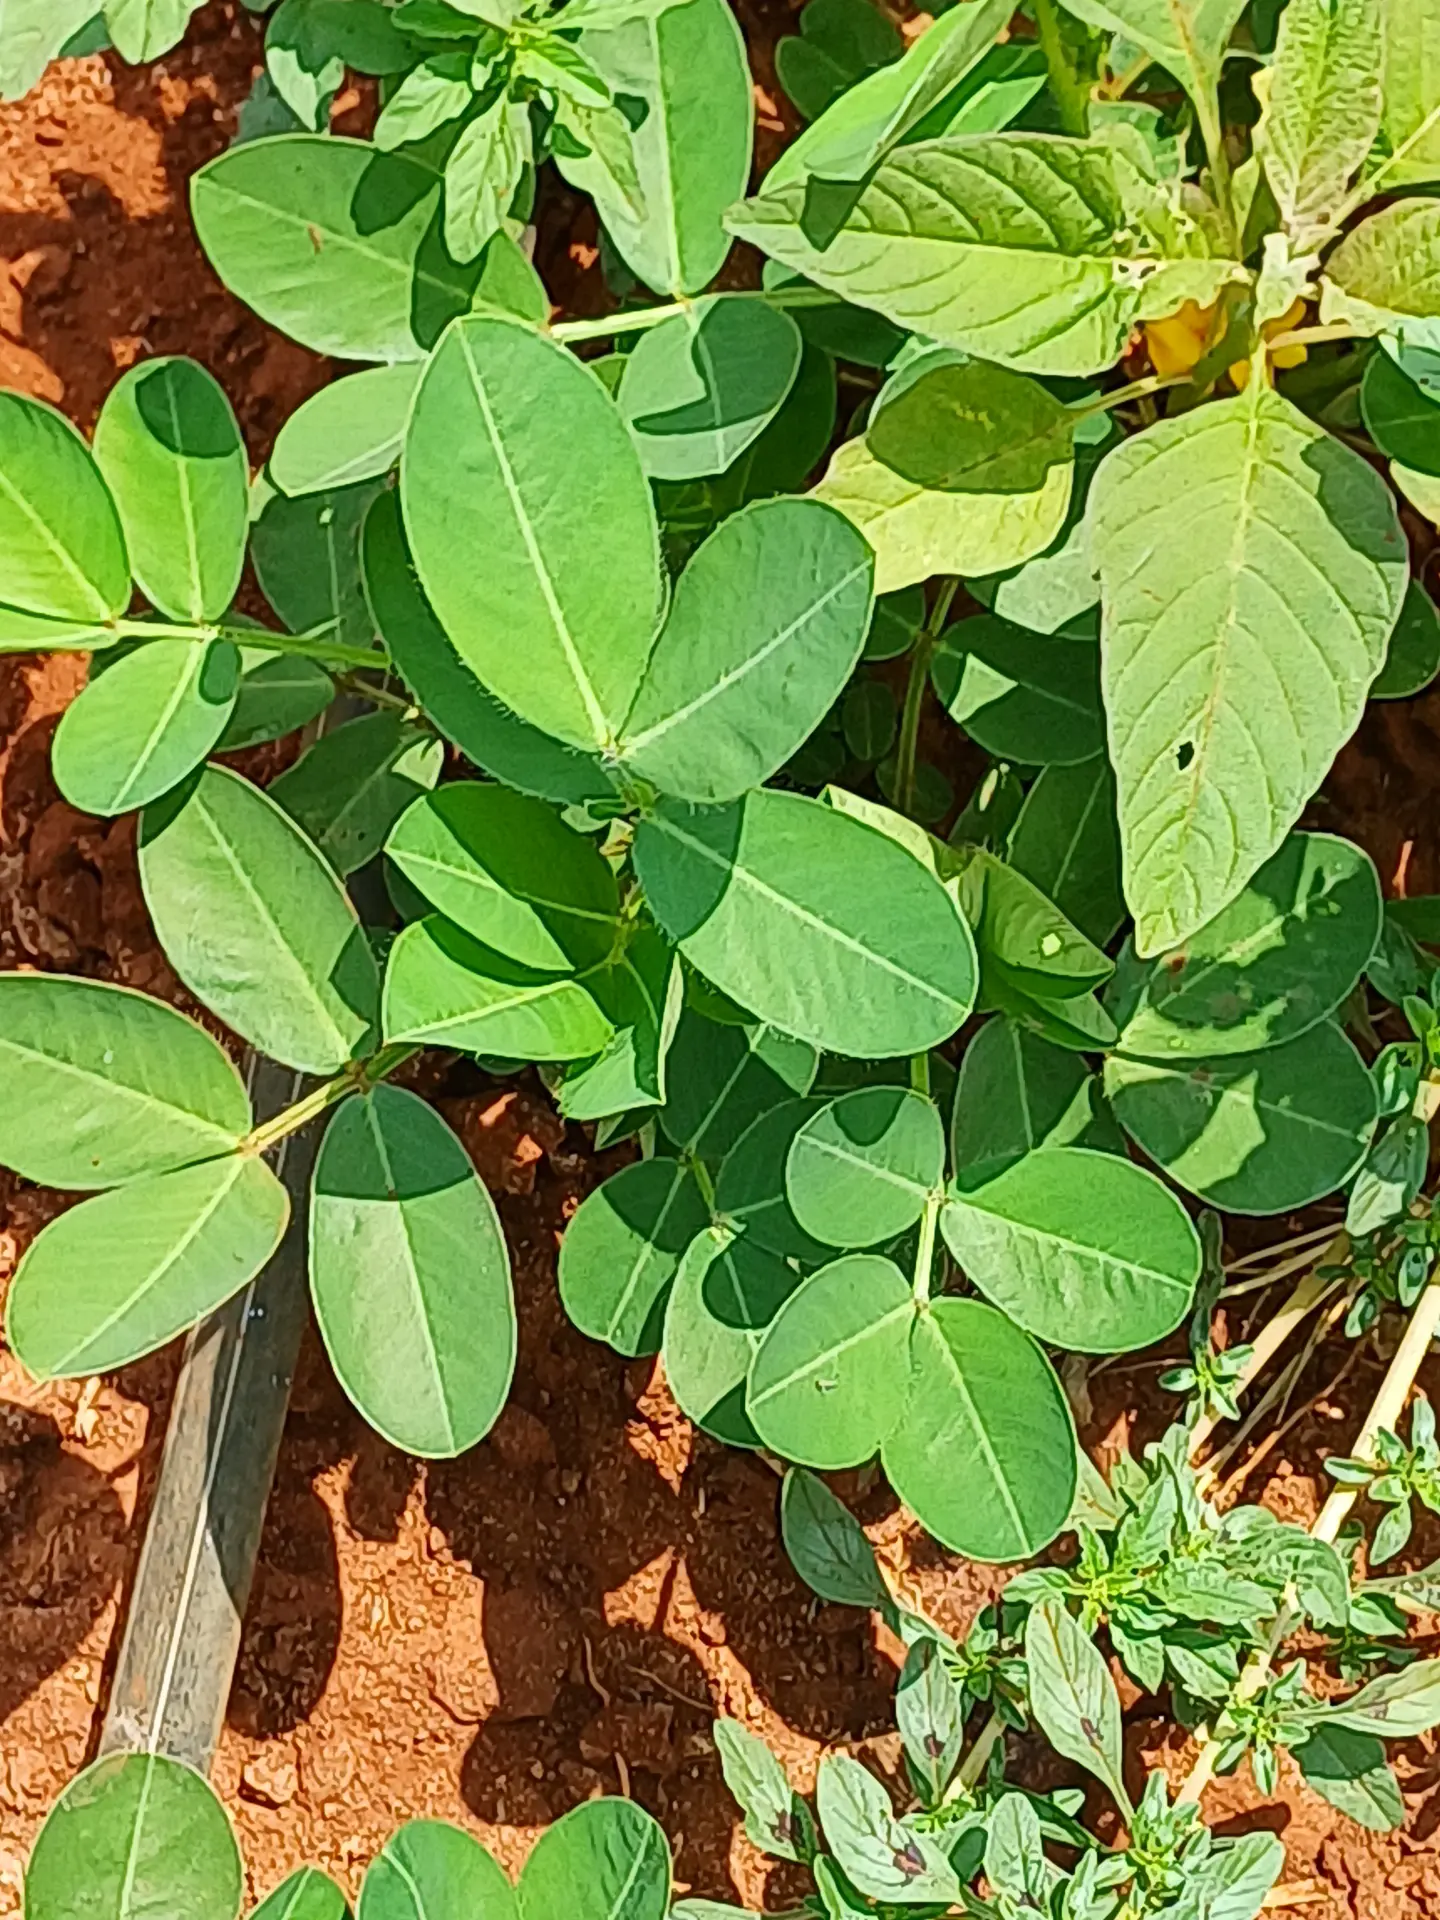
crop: groundnut
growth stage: vegetative
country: Kenya
